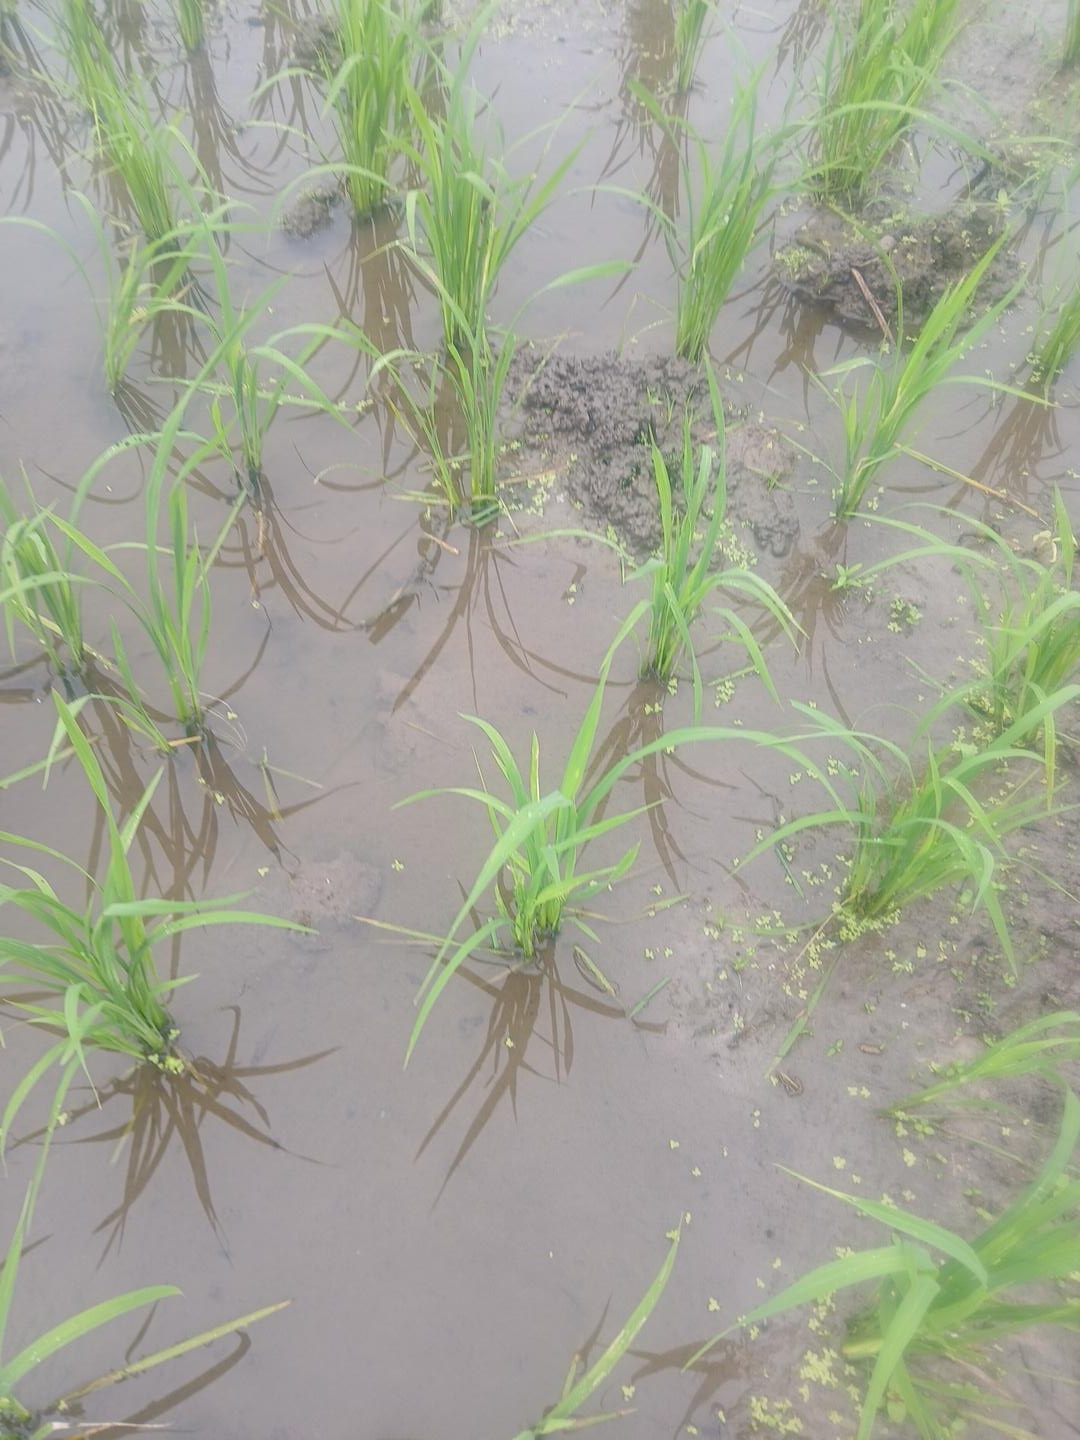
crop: rice
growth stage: tillering
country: Côte d'Ivoire
